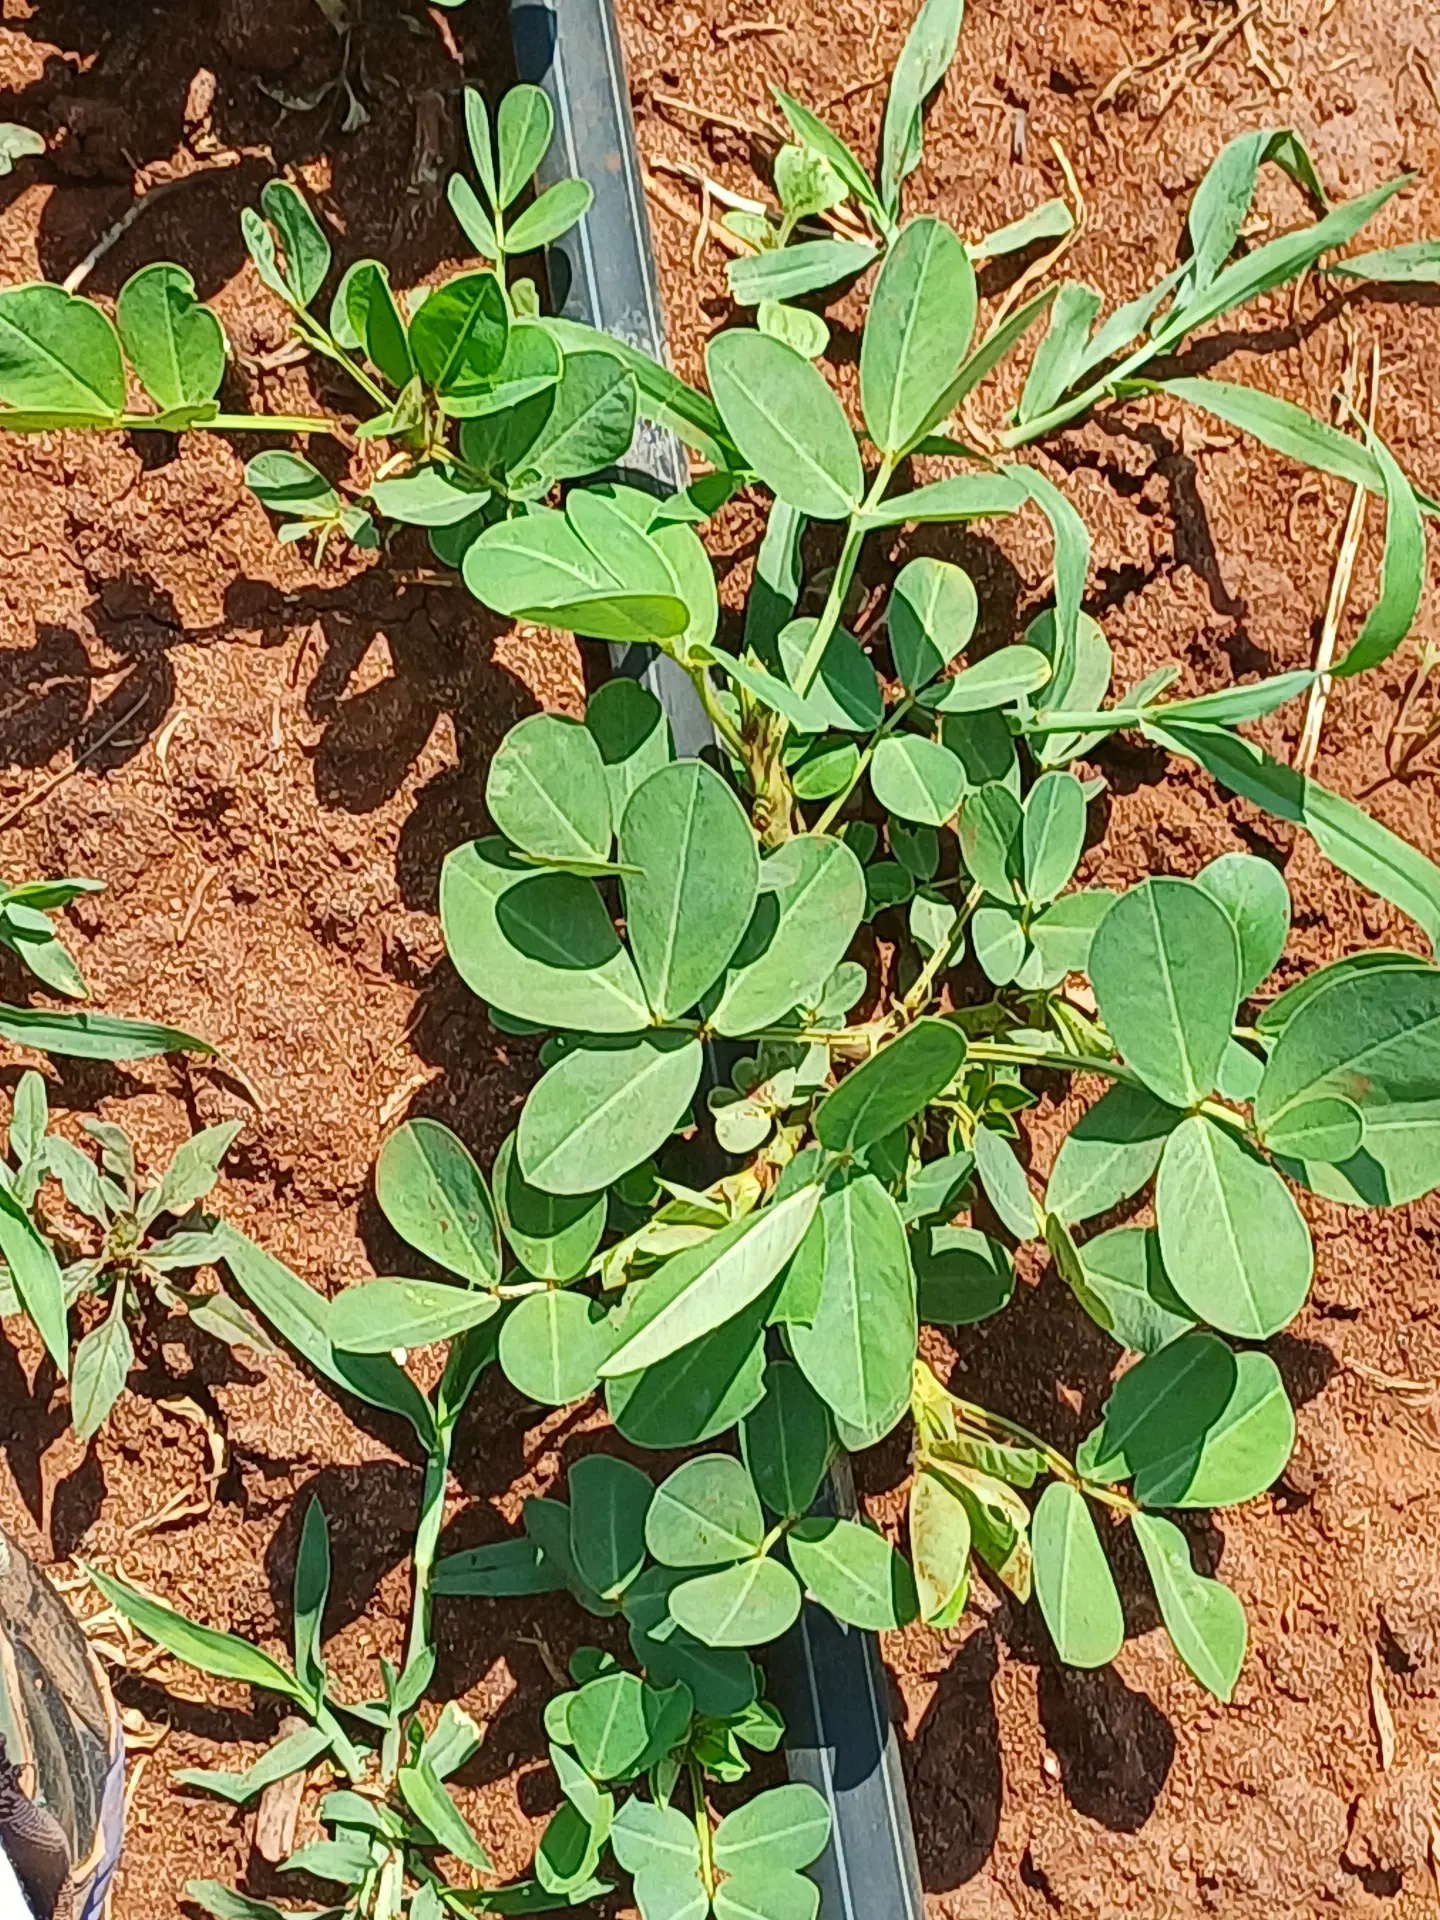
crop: groundnut
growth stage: vegetative
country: Kenya
